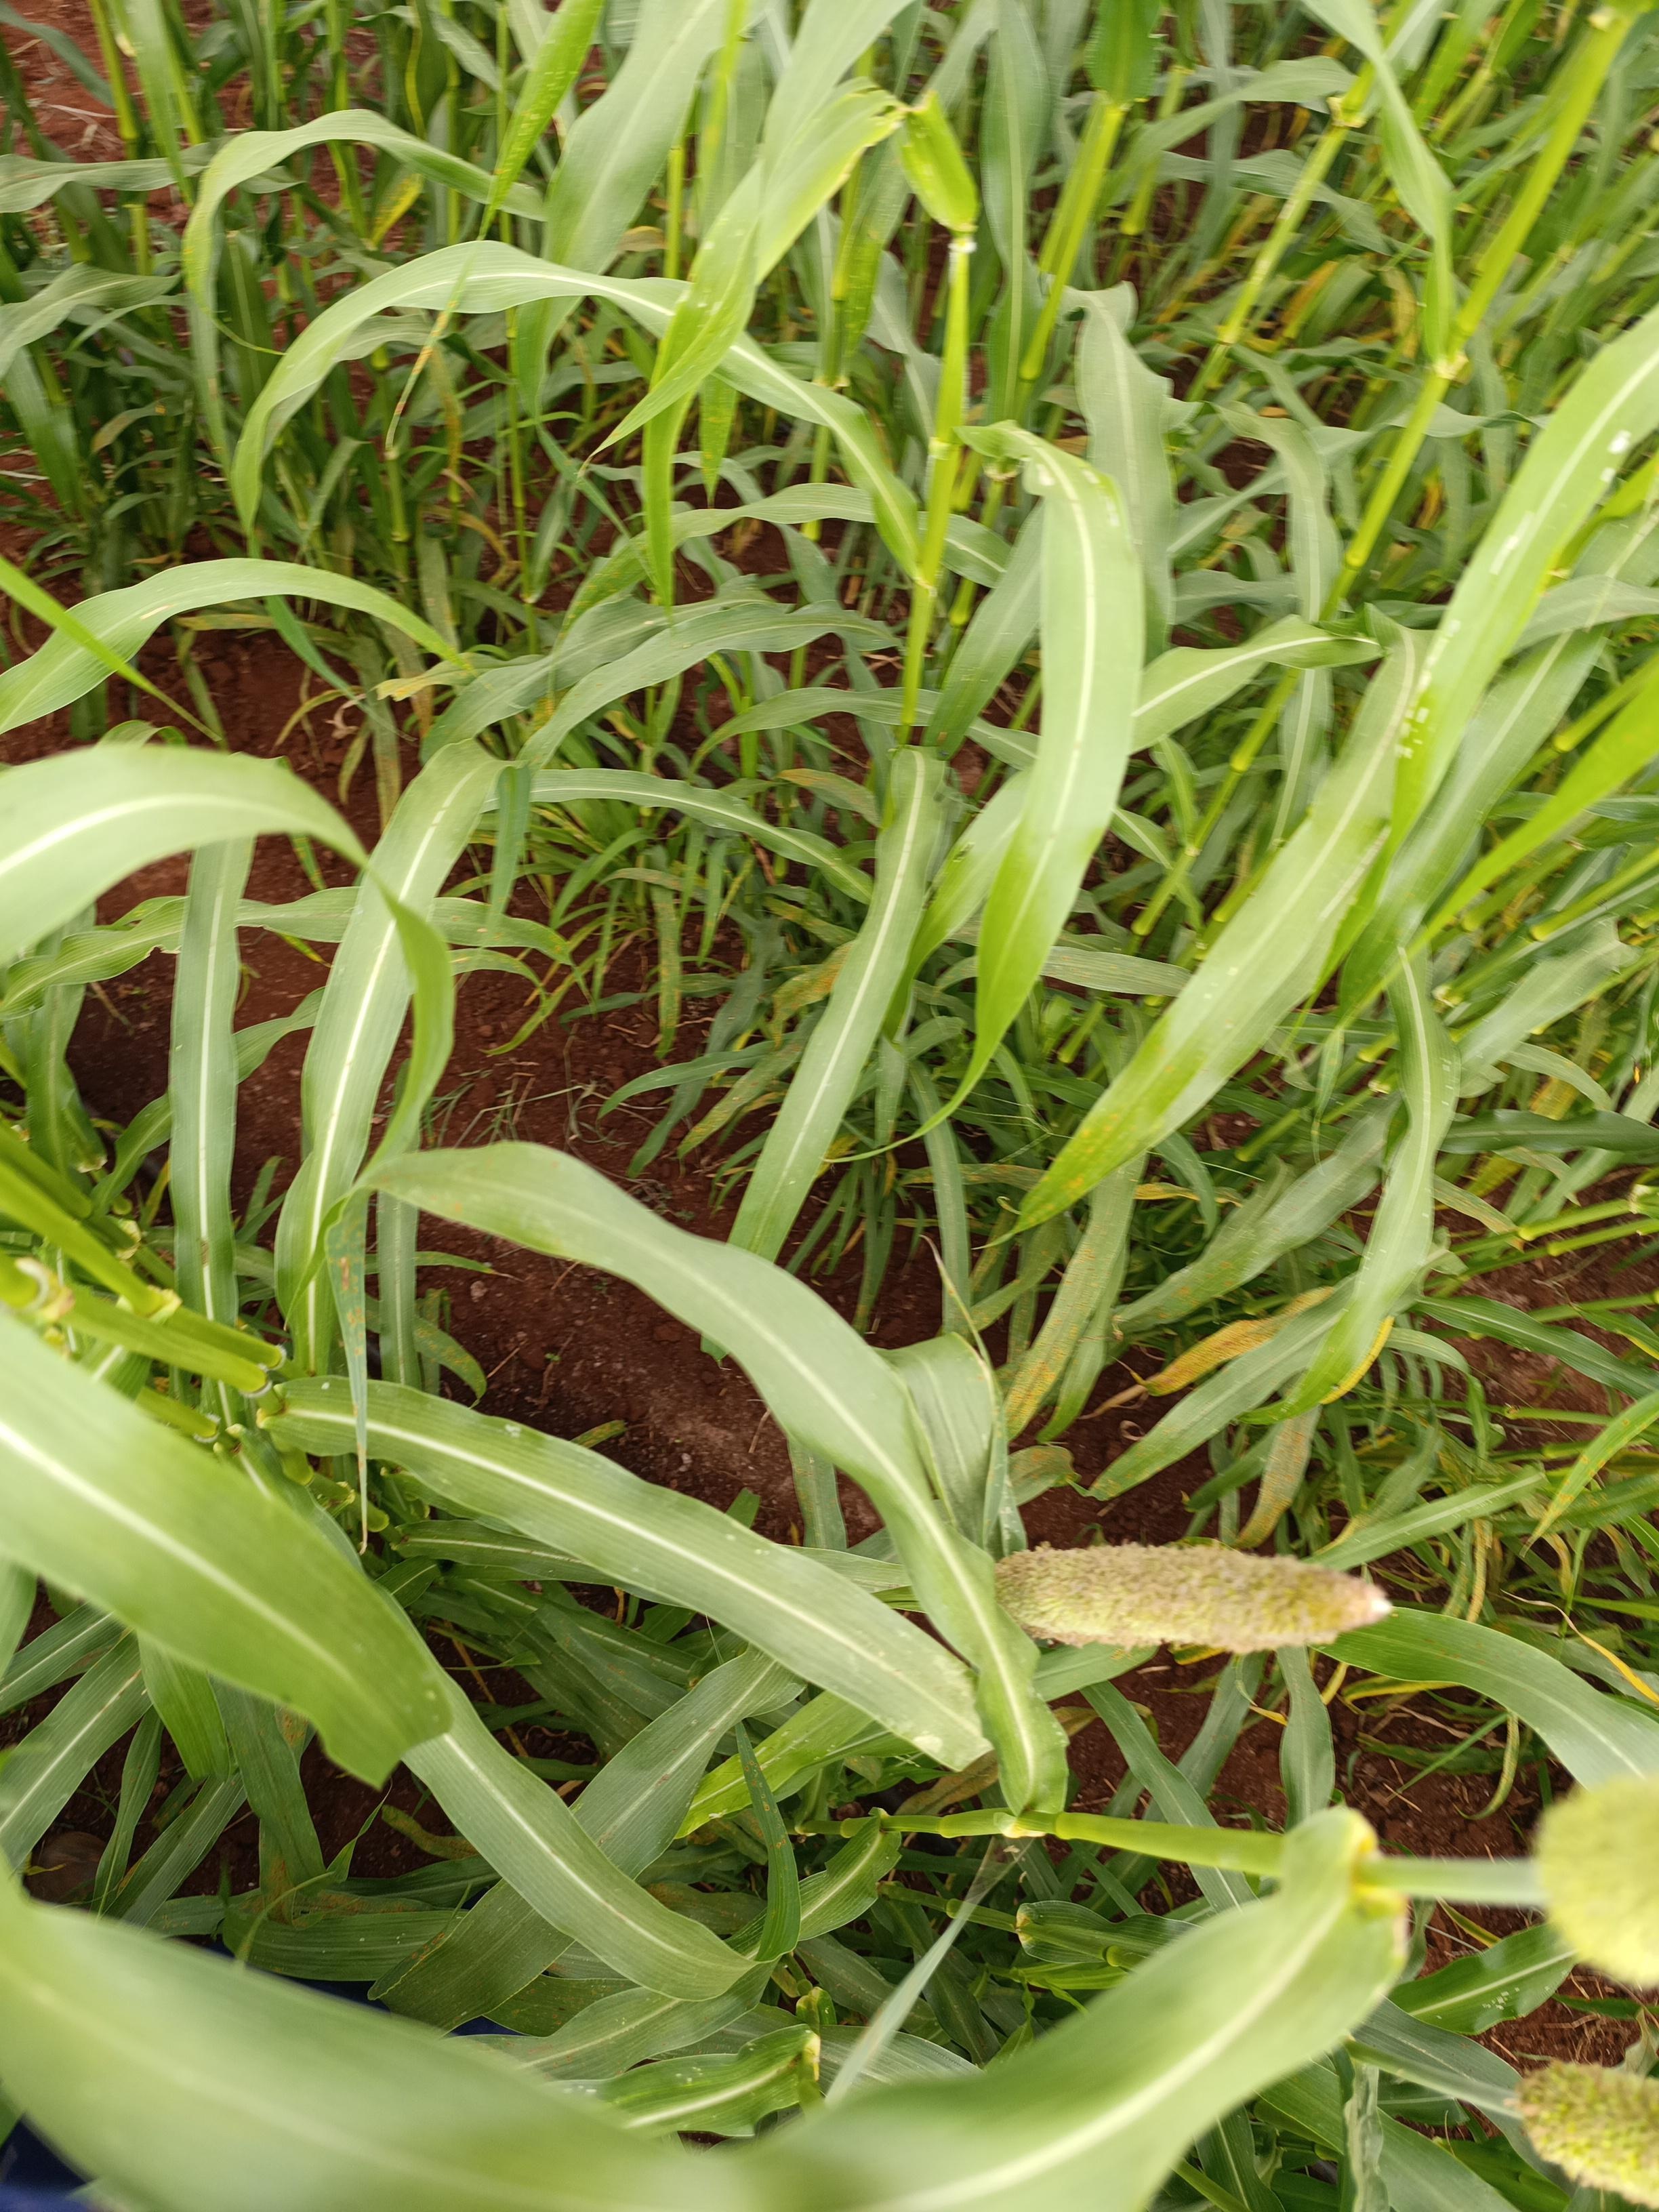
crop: pearl millet
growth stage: flowering
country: Kenya
